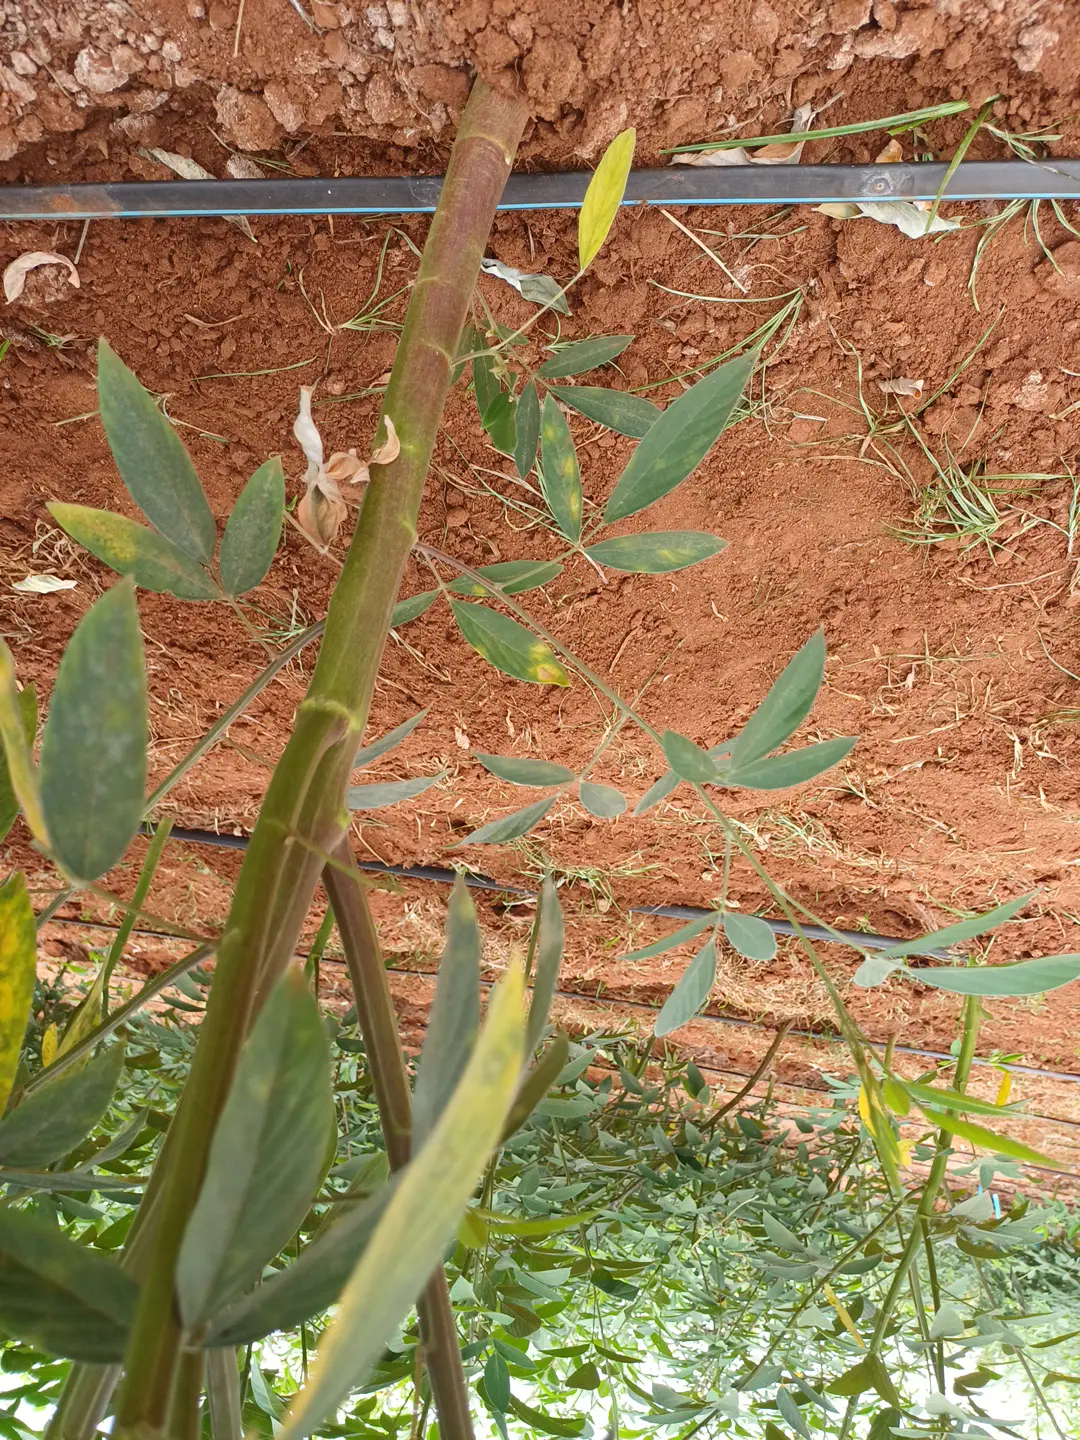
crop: pigeonpea
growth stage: vegetative
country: Kenya
